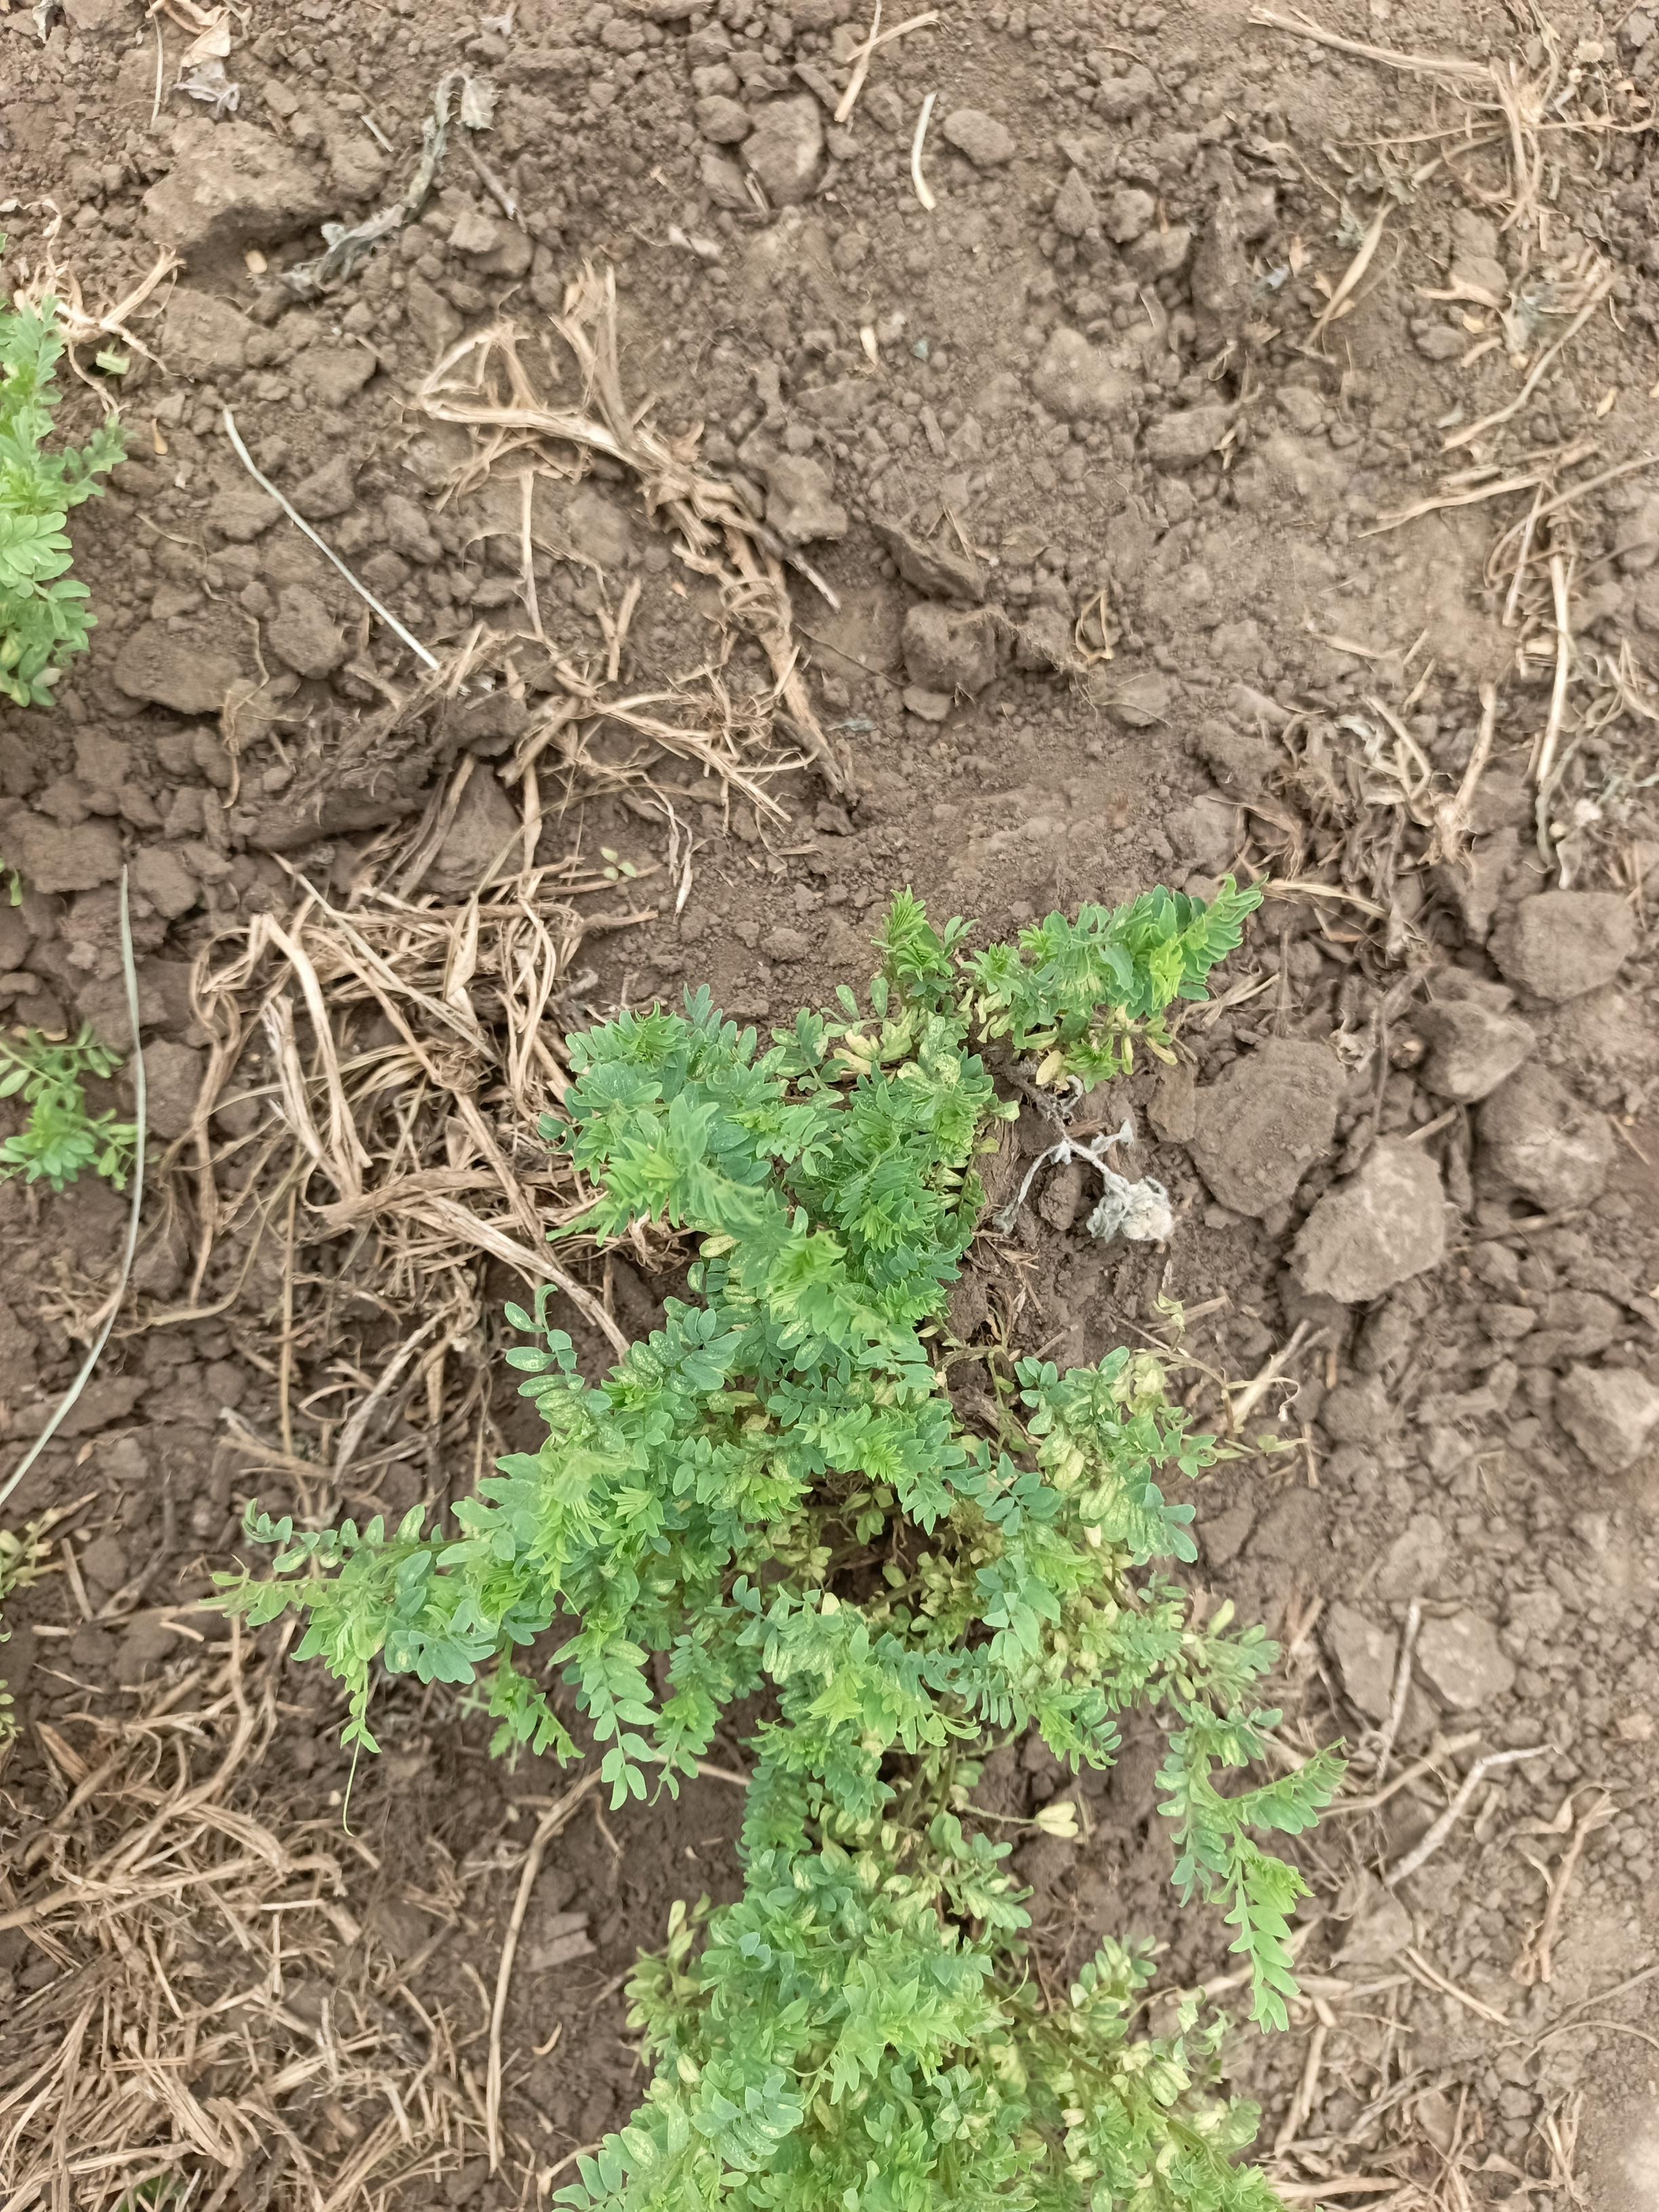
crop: lentil
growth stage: vegetative
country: Tanzania
